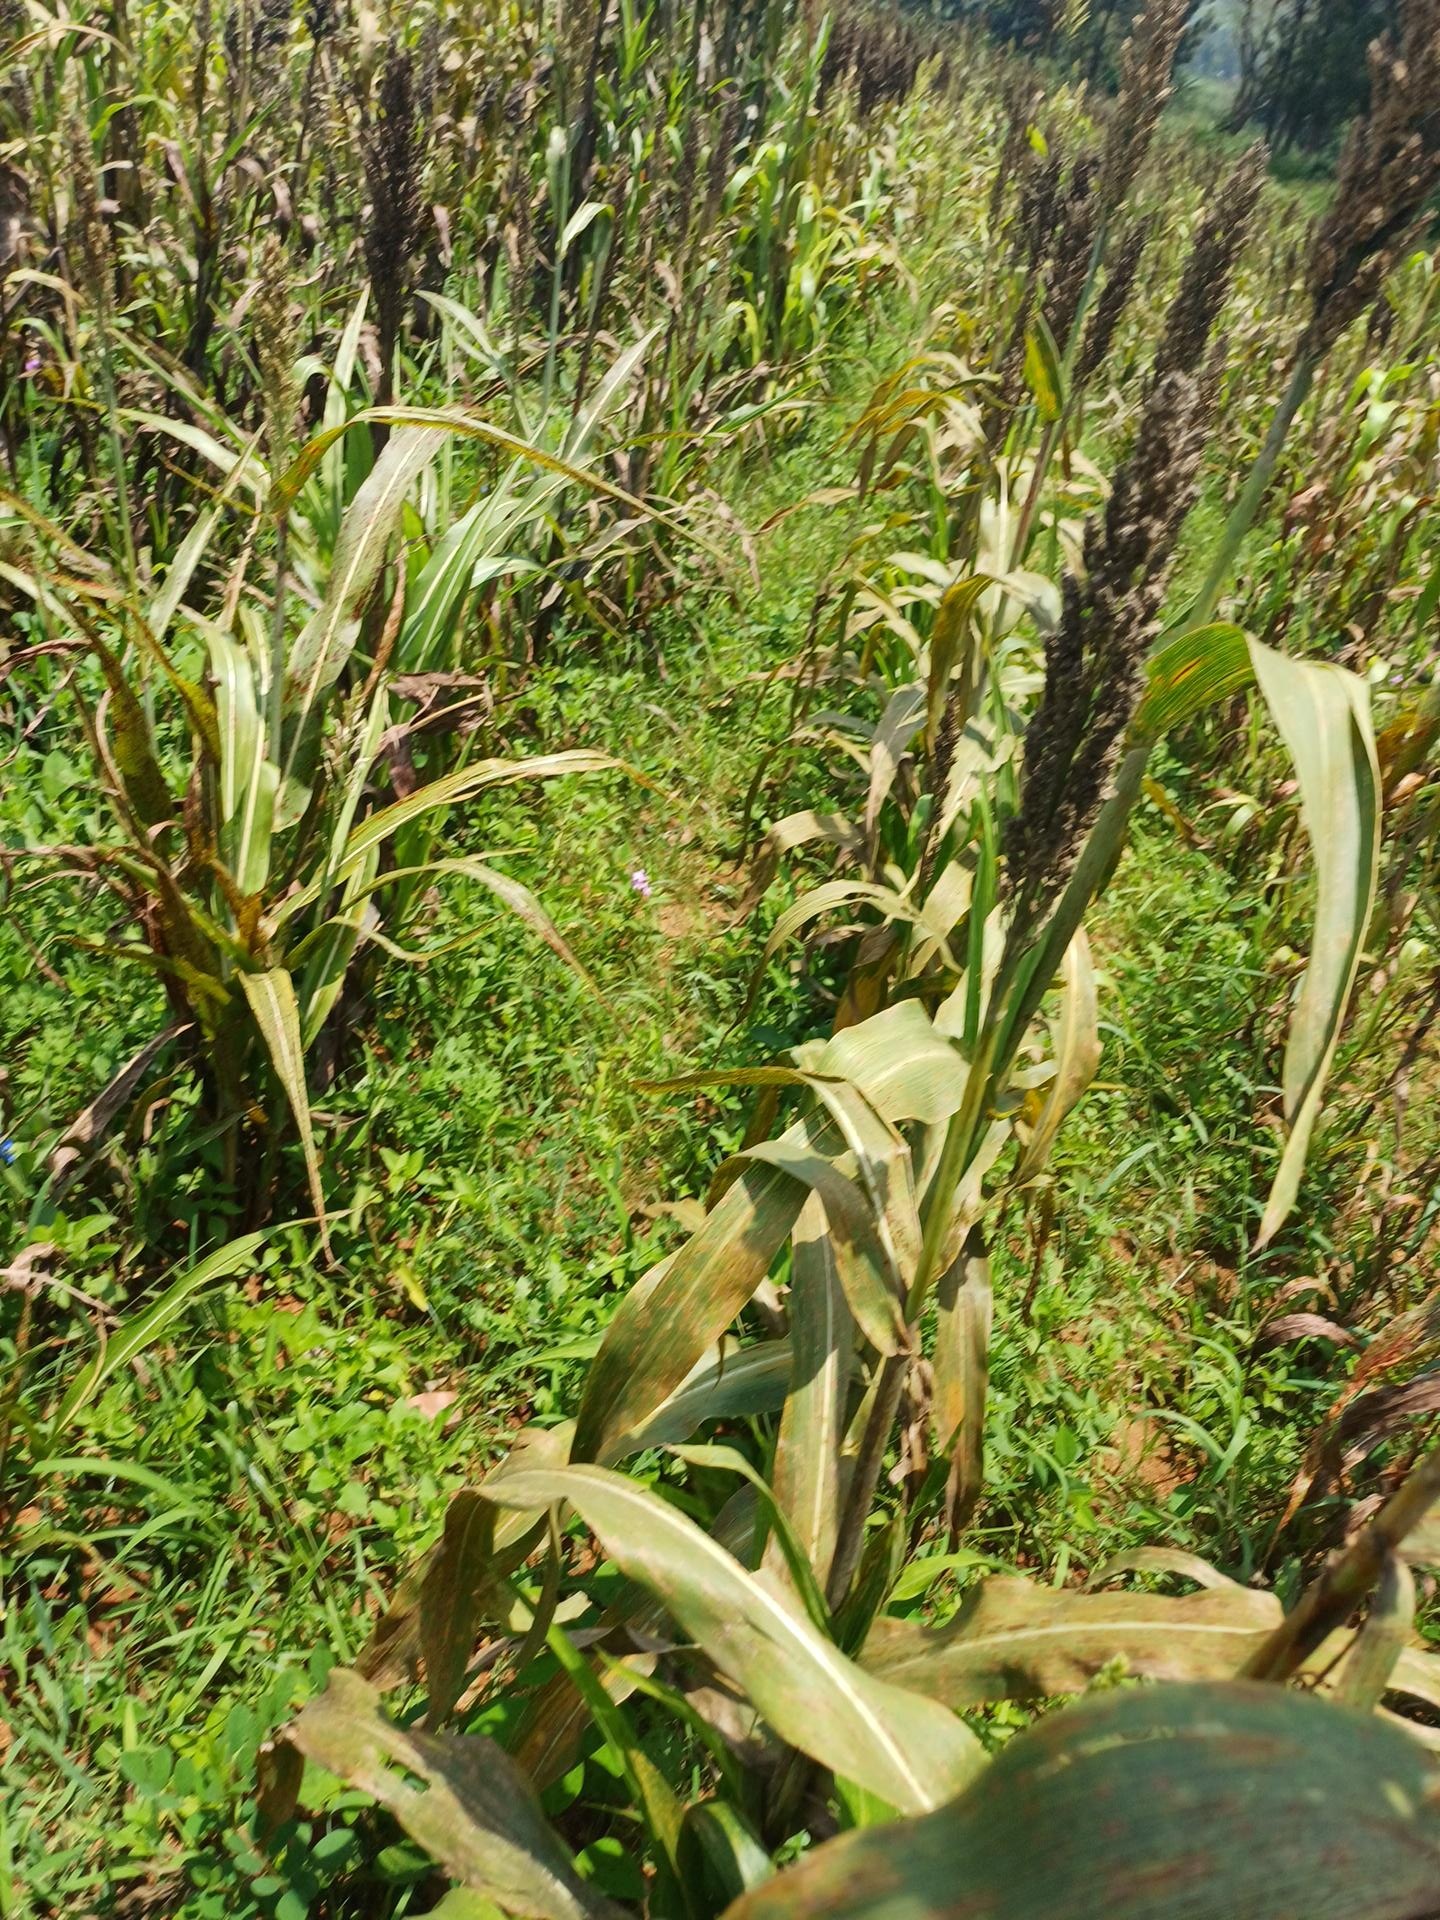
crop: sorghum
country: Kenya
